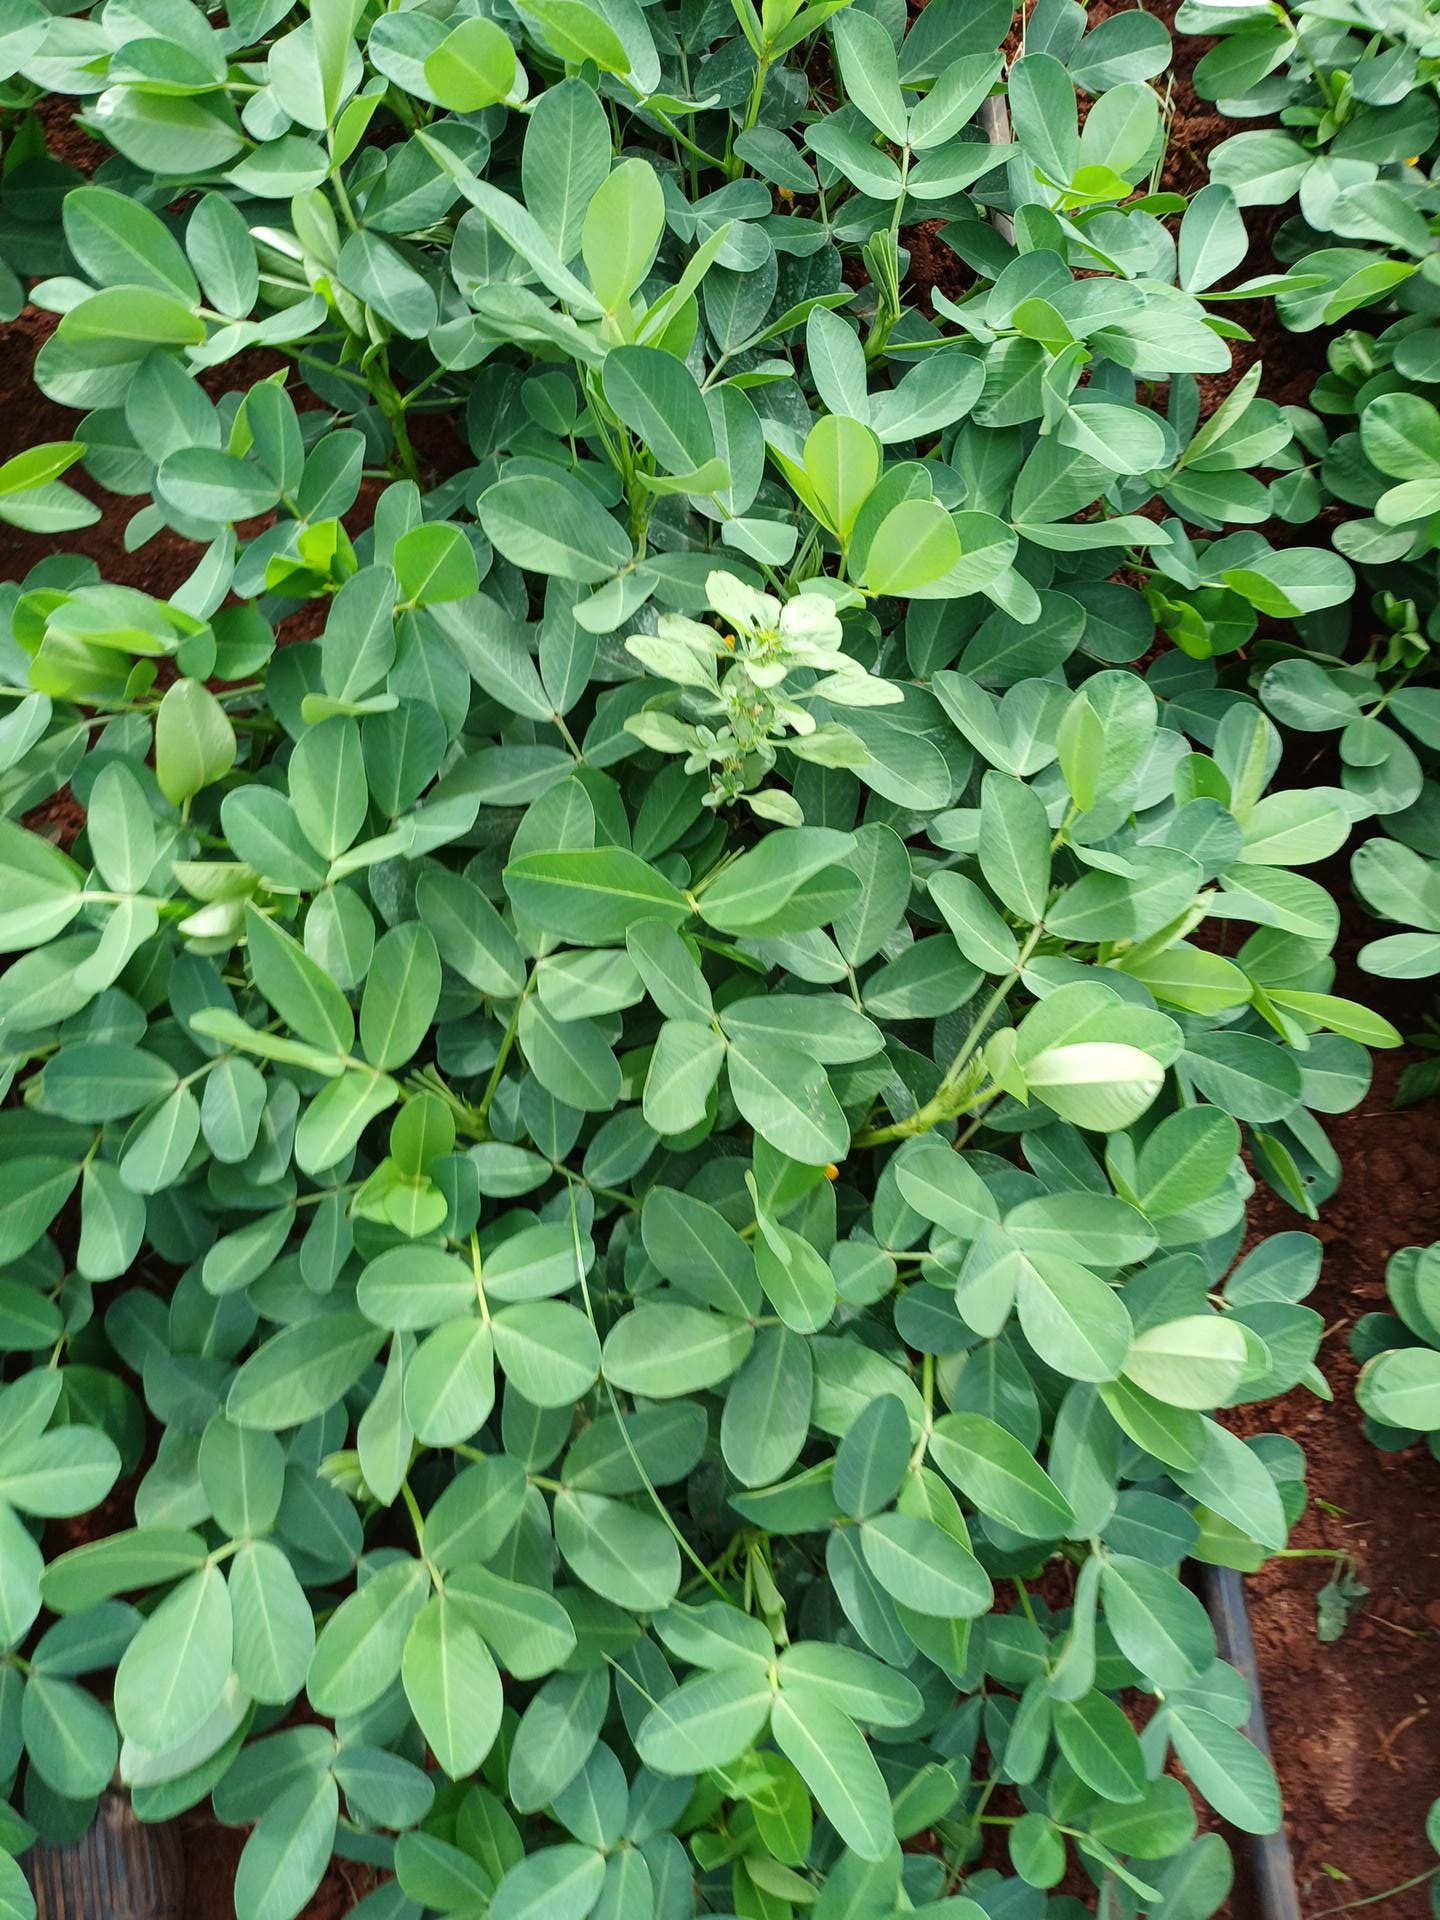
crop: groundnut
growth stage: flowering
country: Kenya
